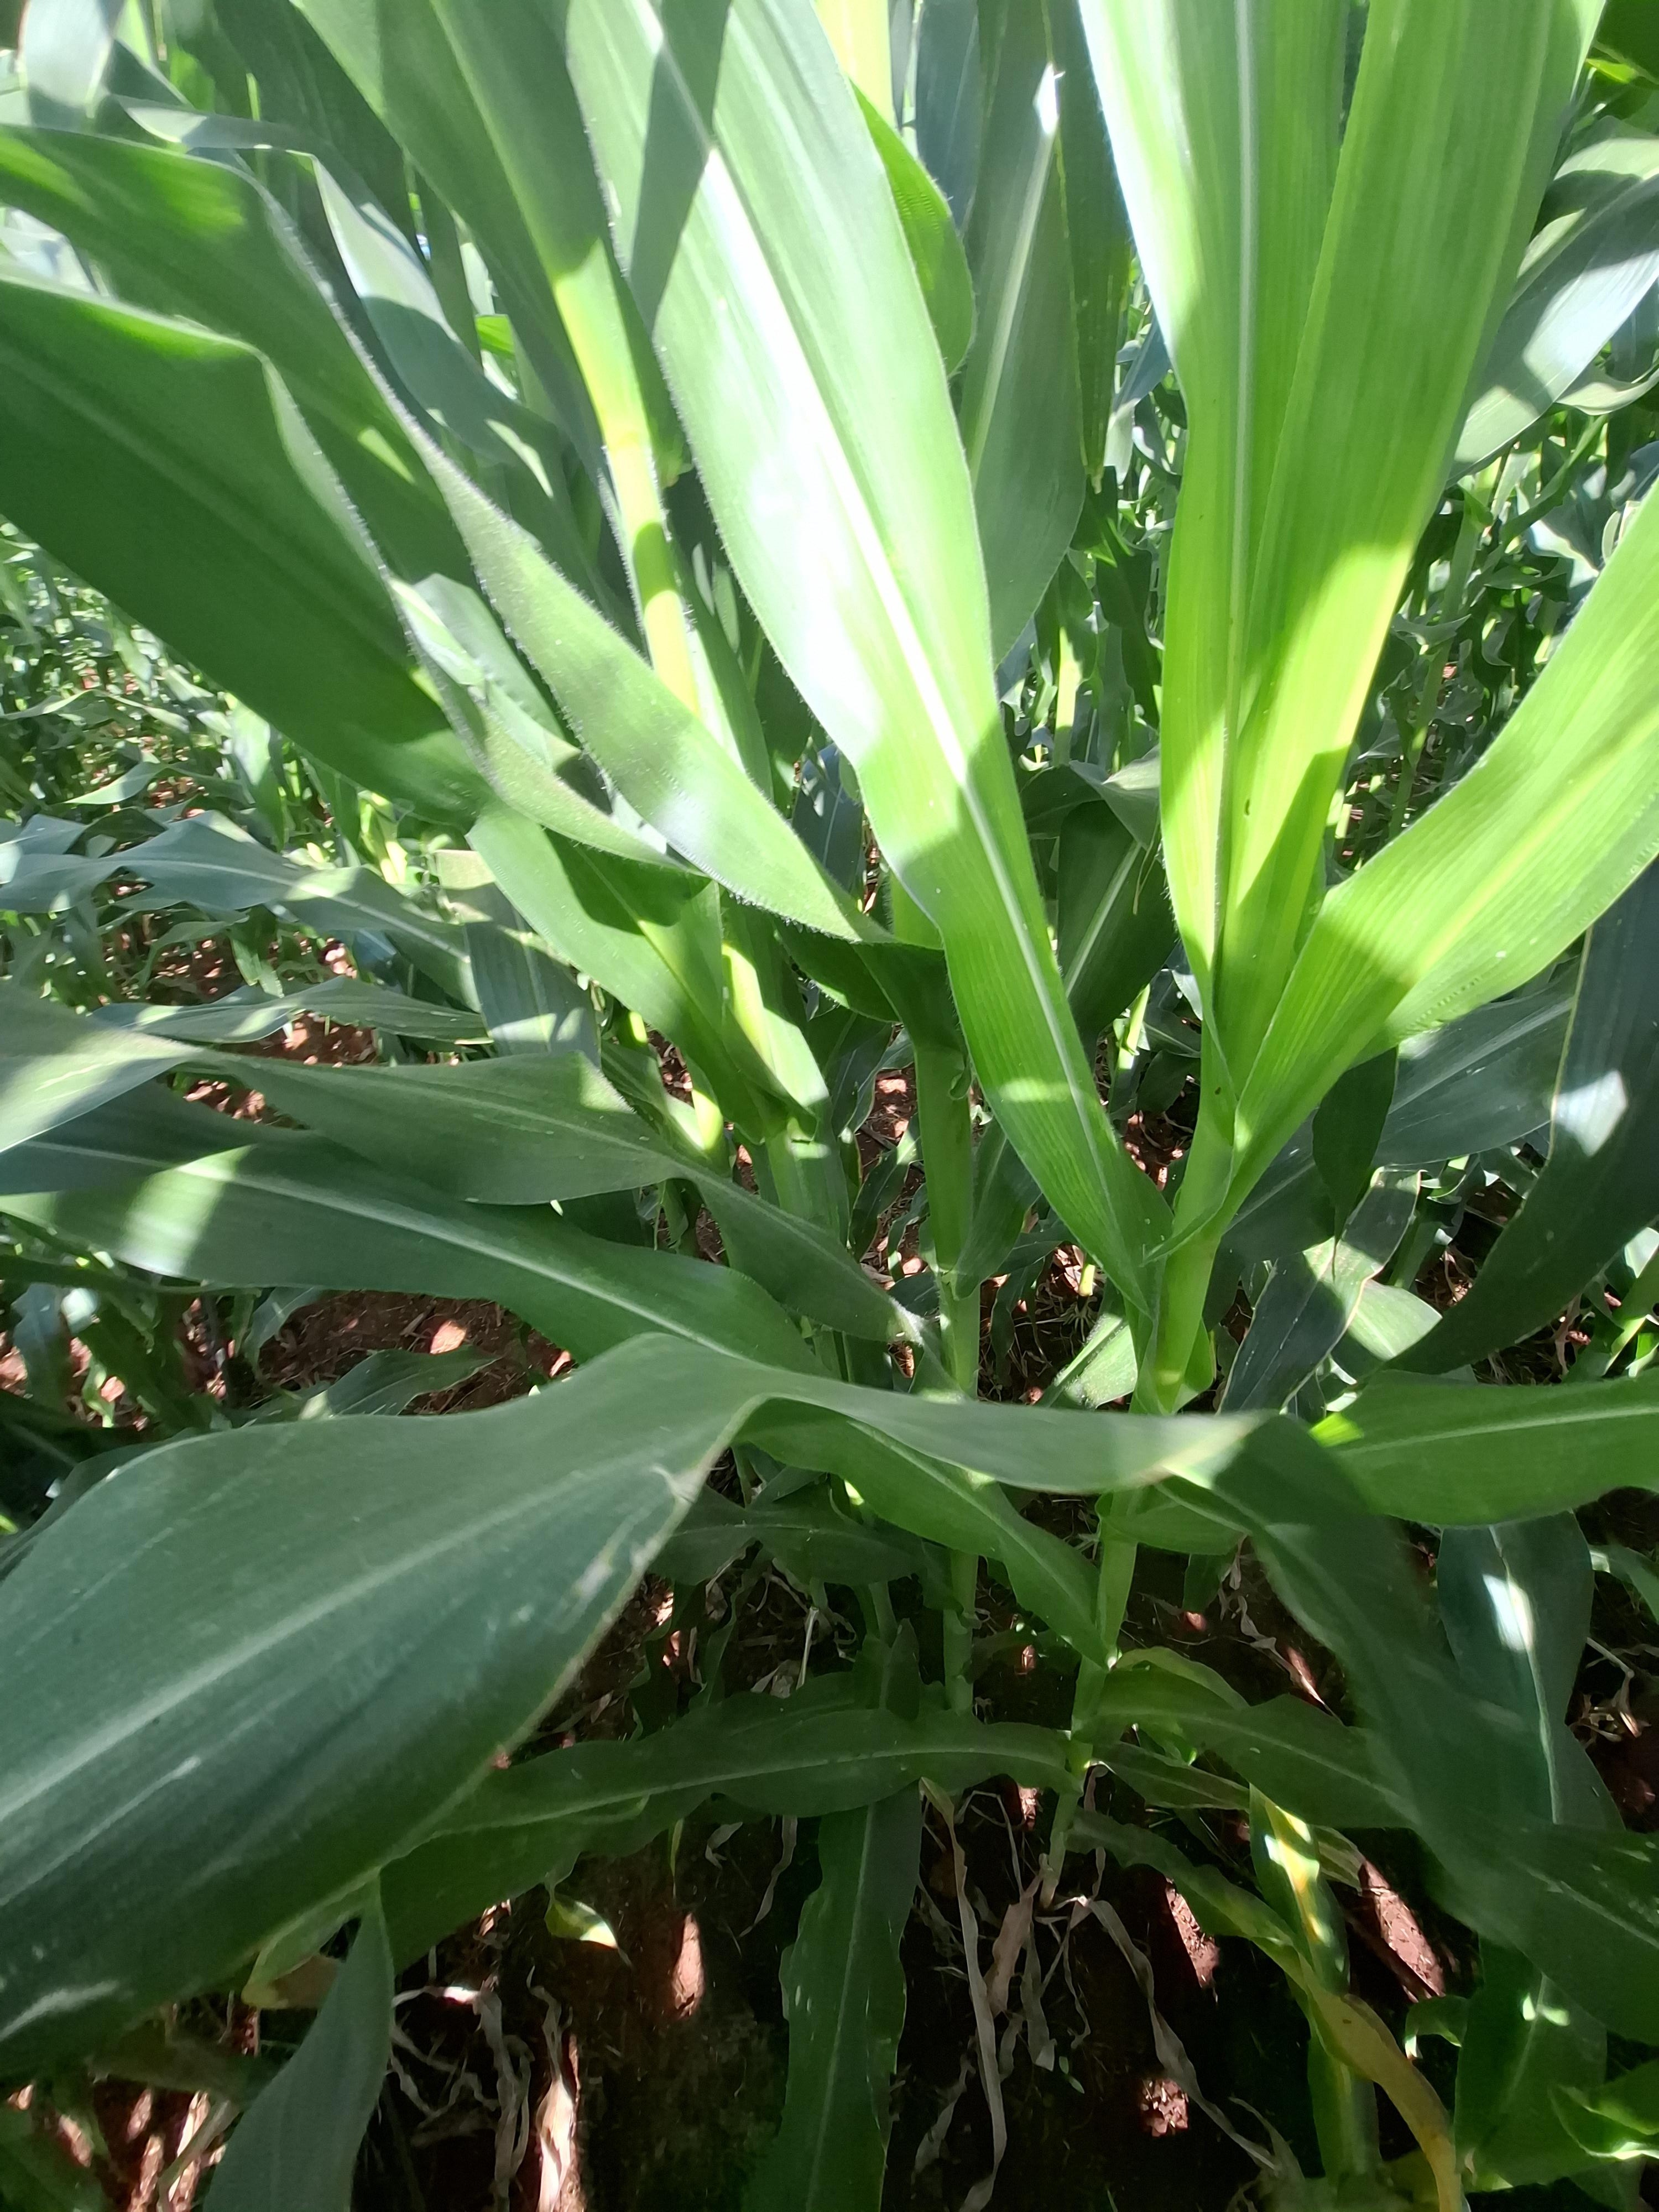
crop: maize
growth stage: vegetative
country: Kenya
